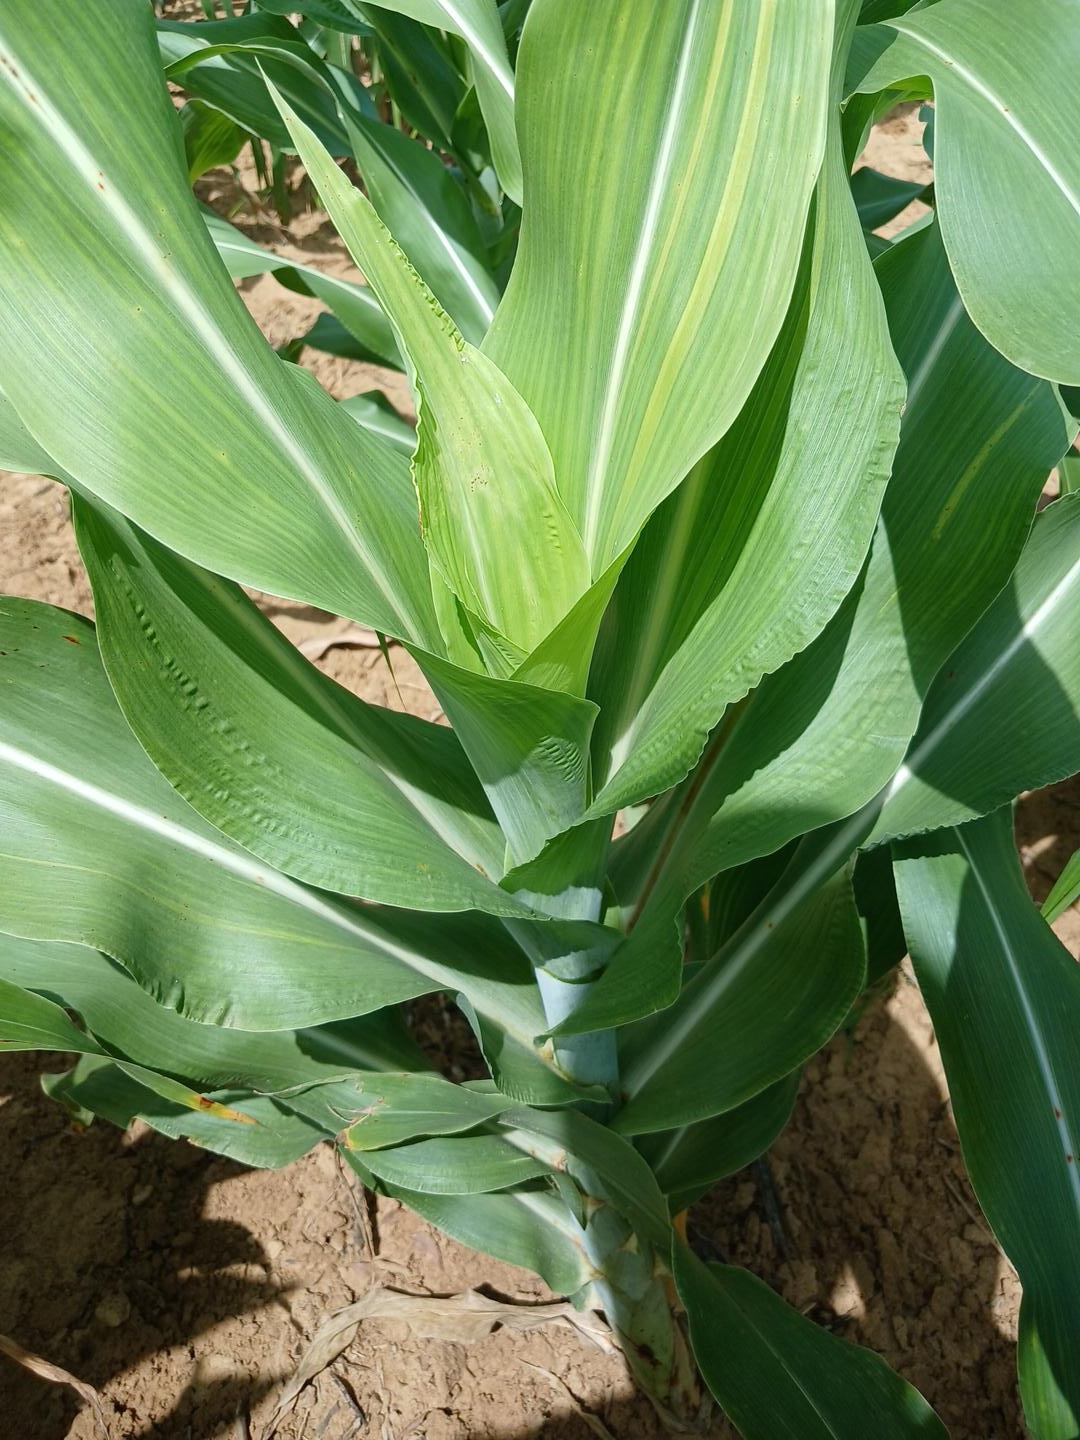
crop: sorghum
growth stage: vegetative
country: Senegal
